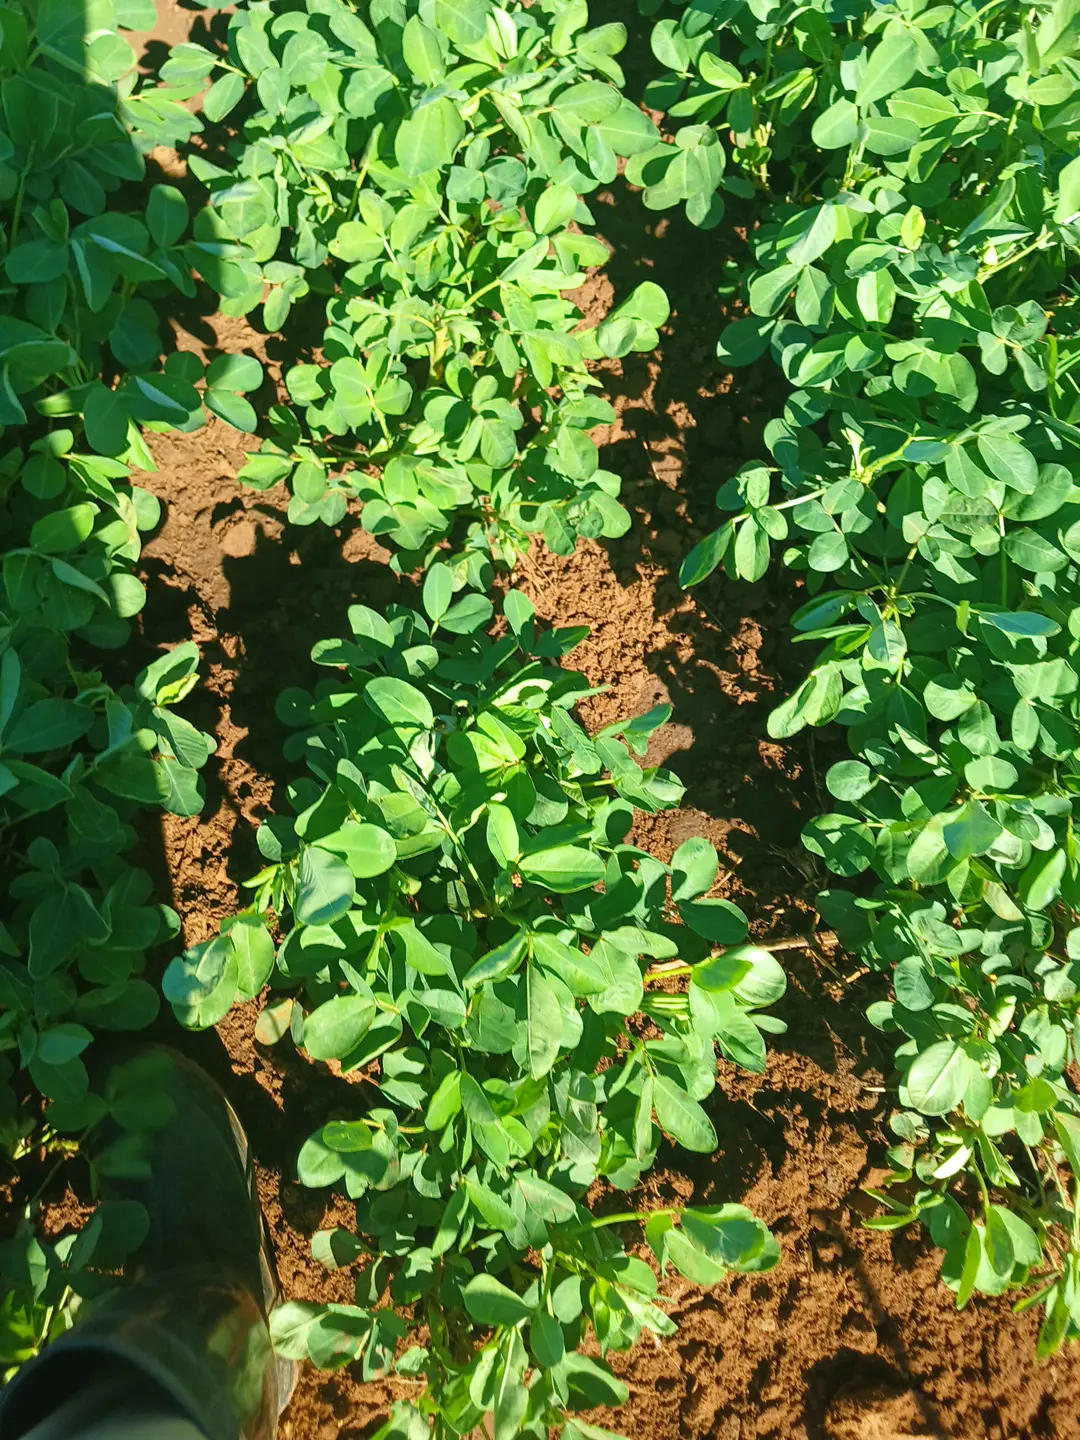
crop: groundnut
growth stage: flowering
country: Kenya
